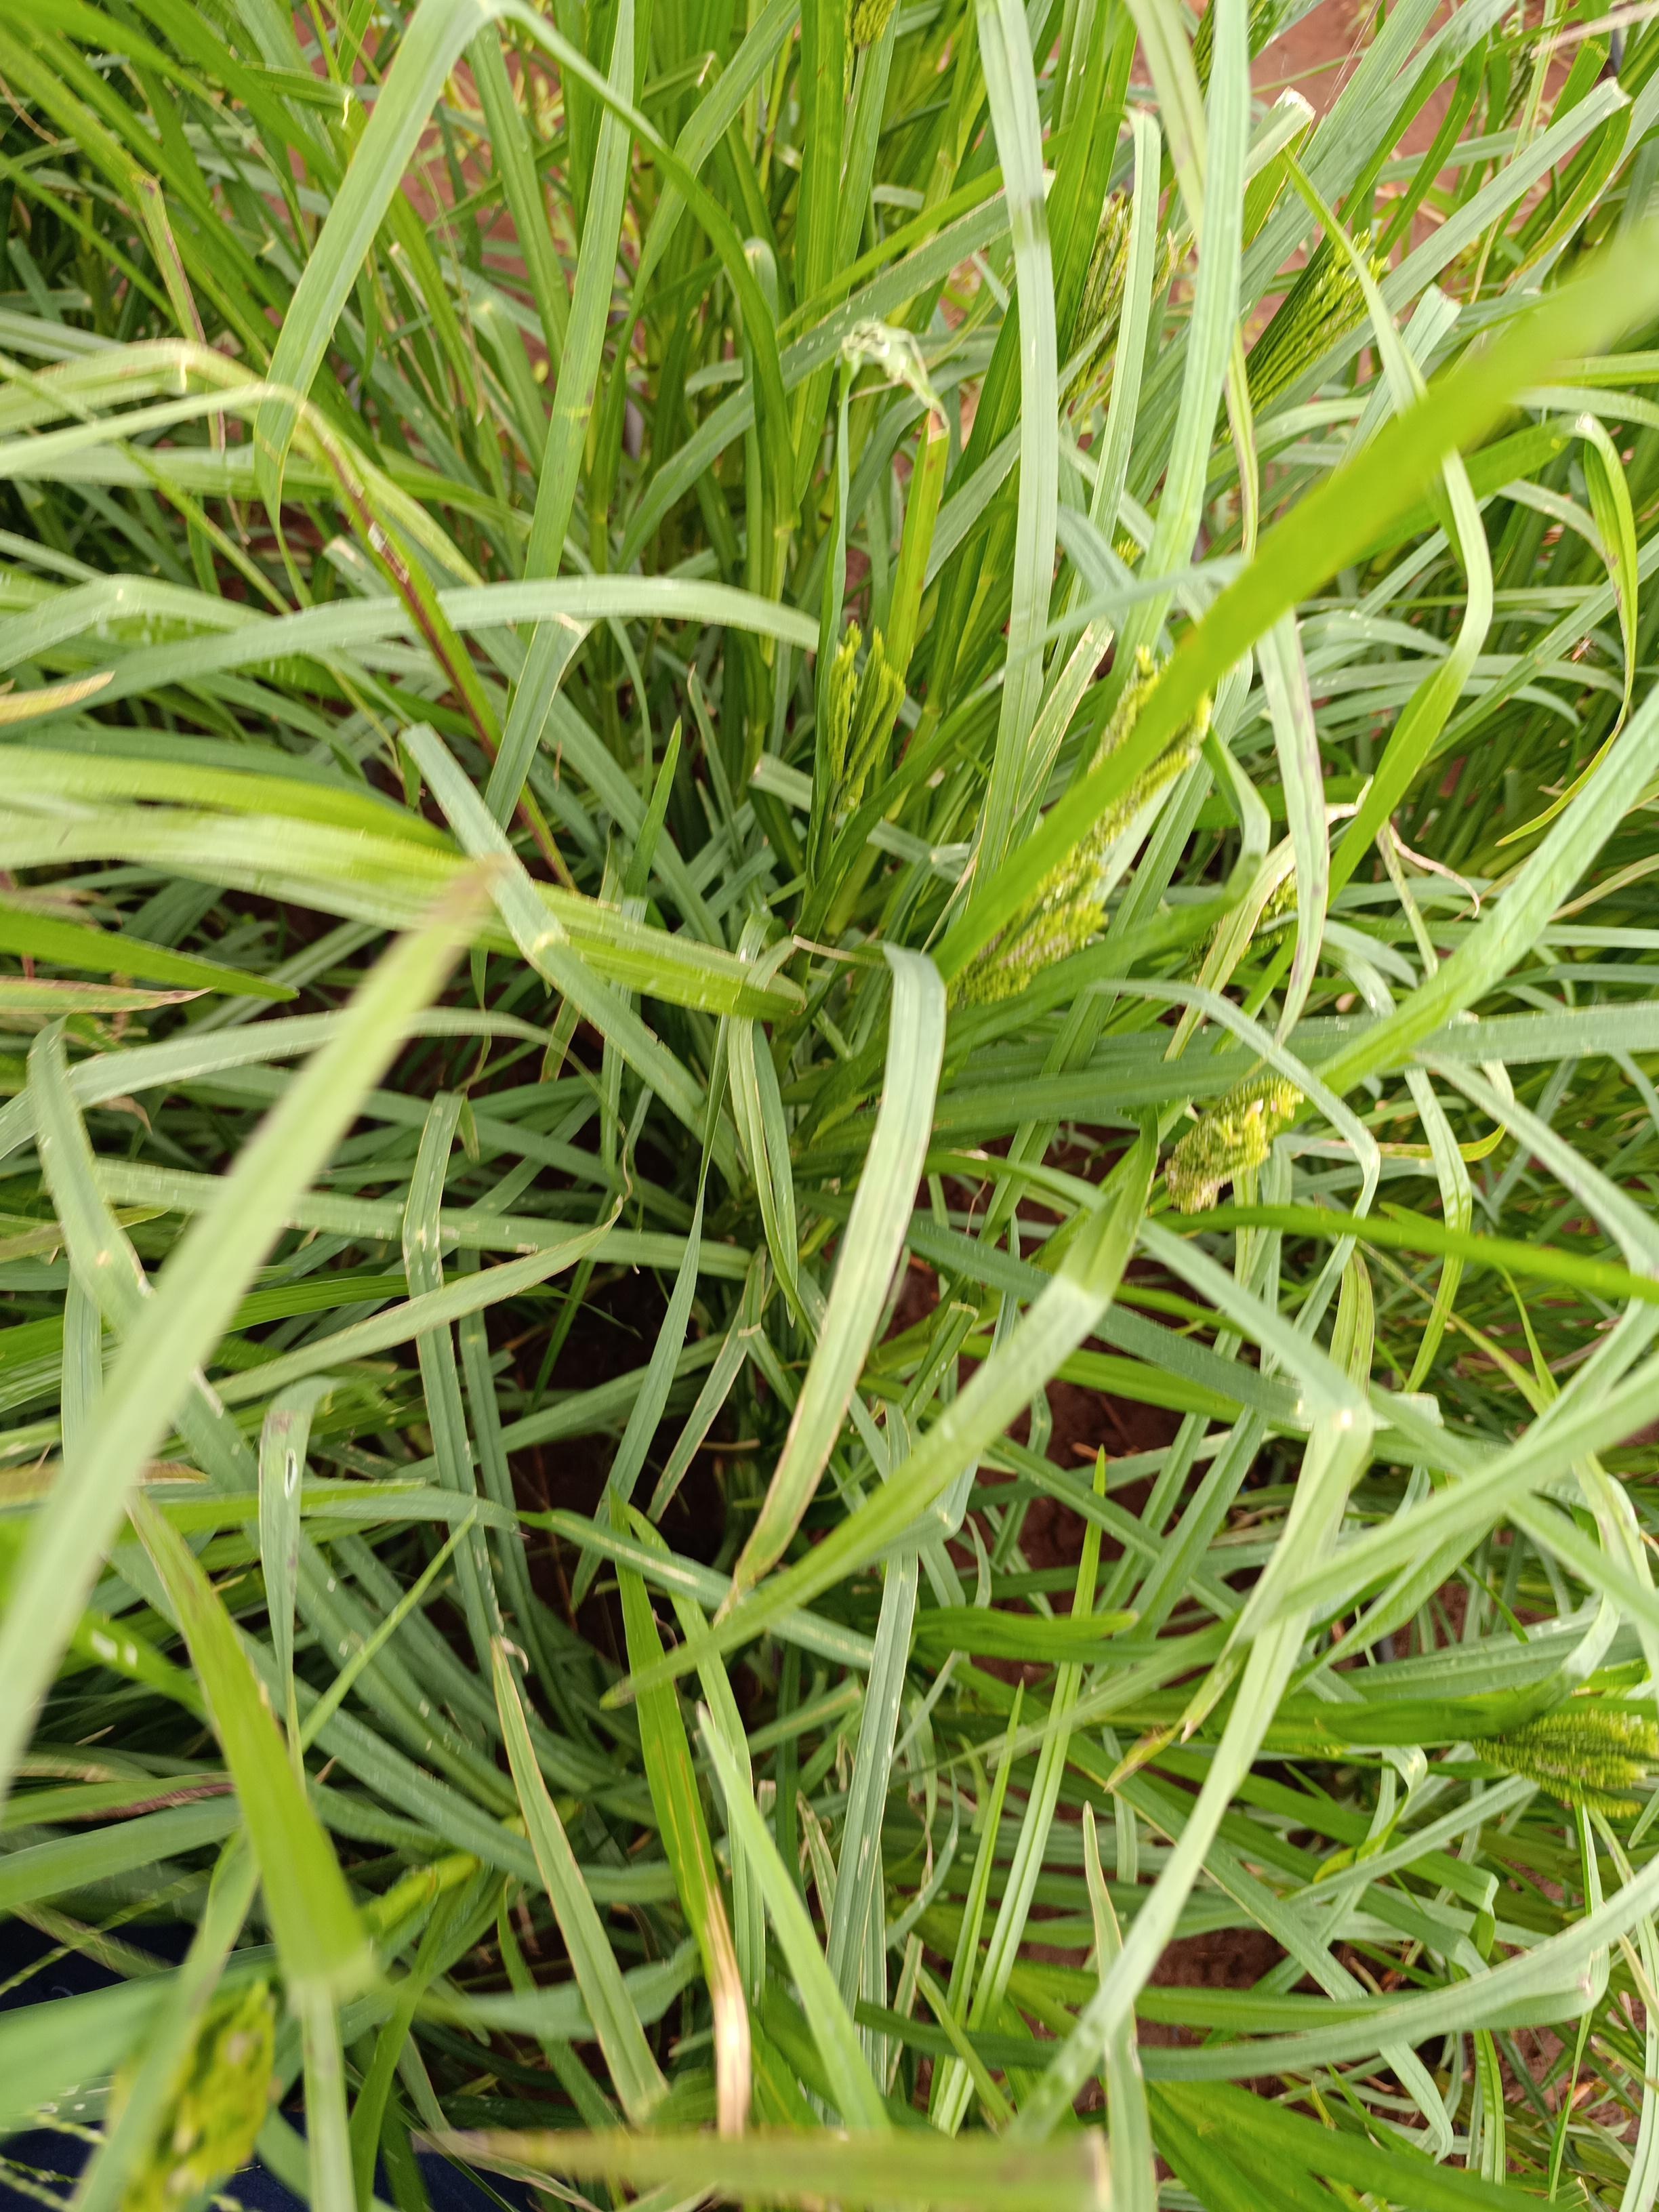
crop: finger millet
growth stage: flowering
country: Kenya
